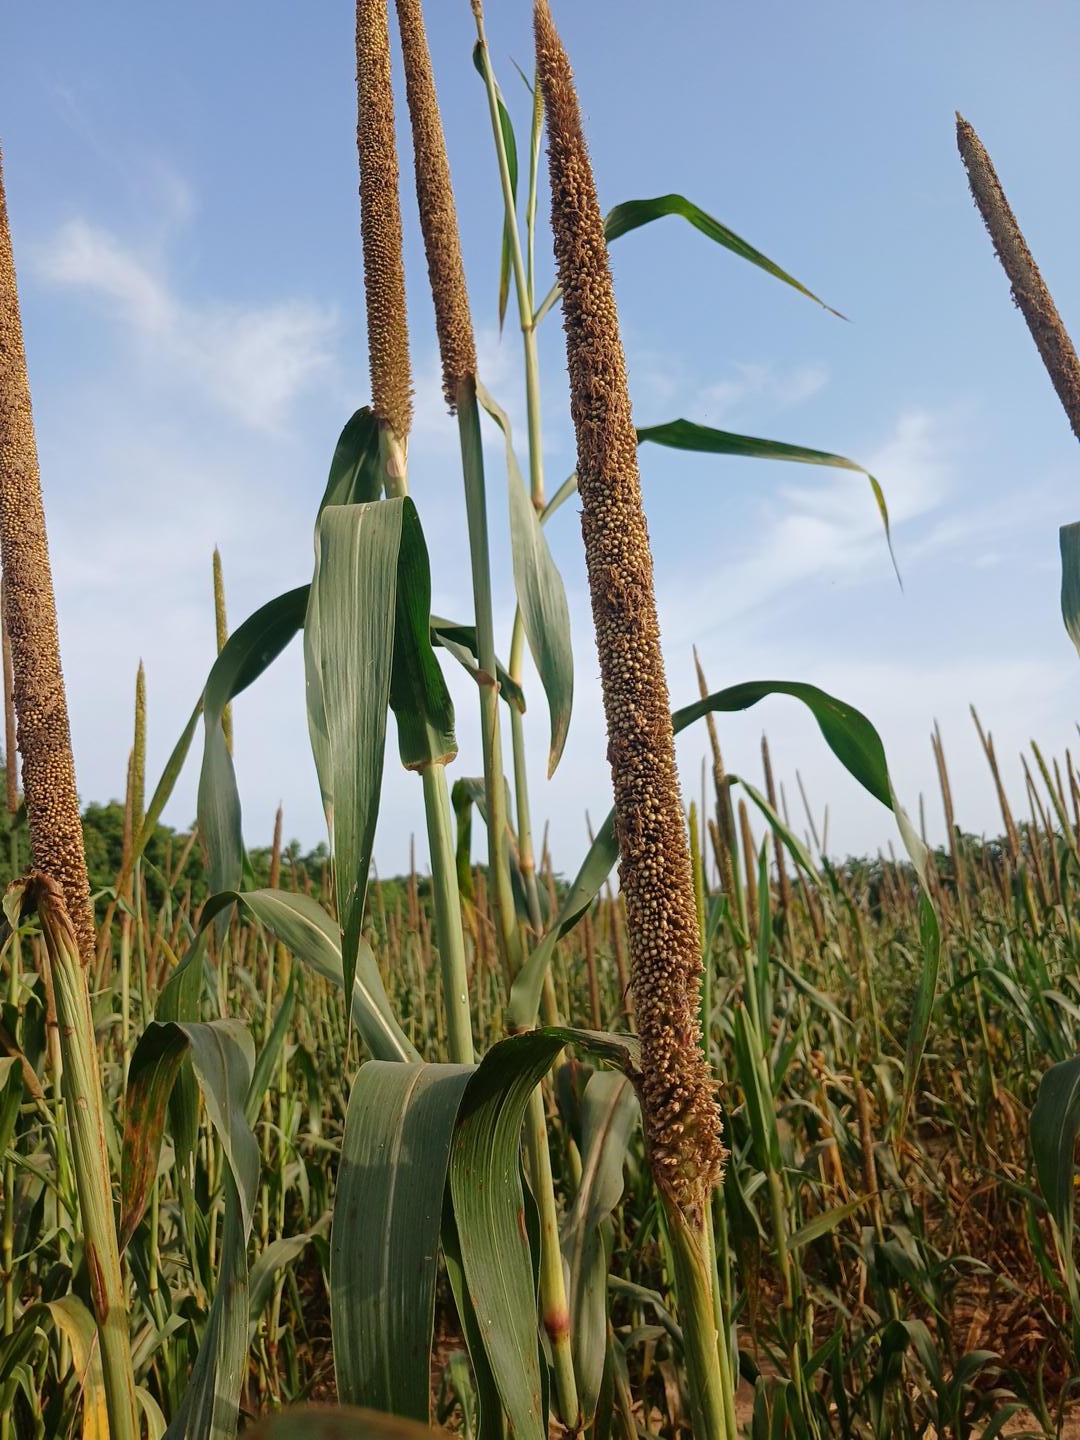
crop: pearl millet
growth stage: maturity
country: Senegal
